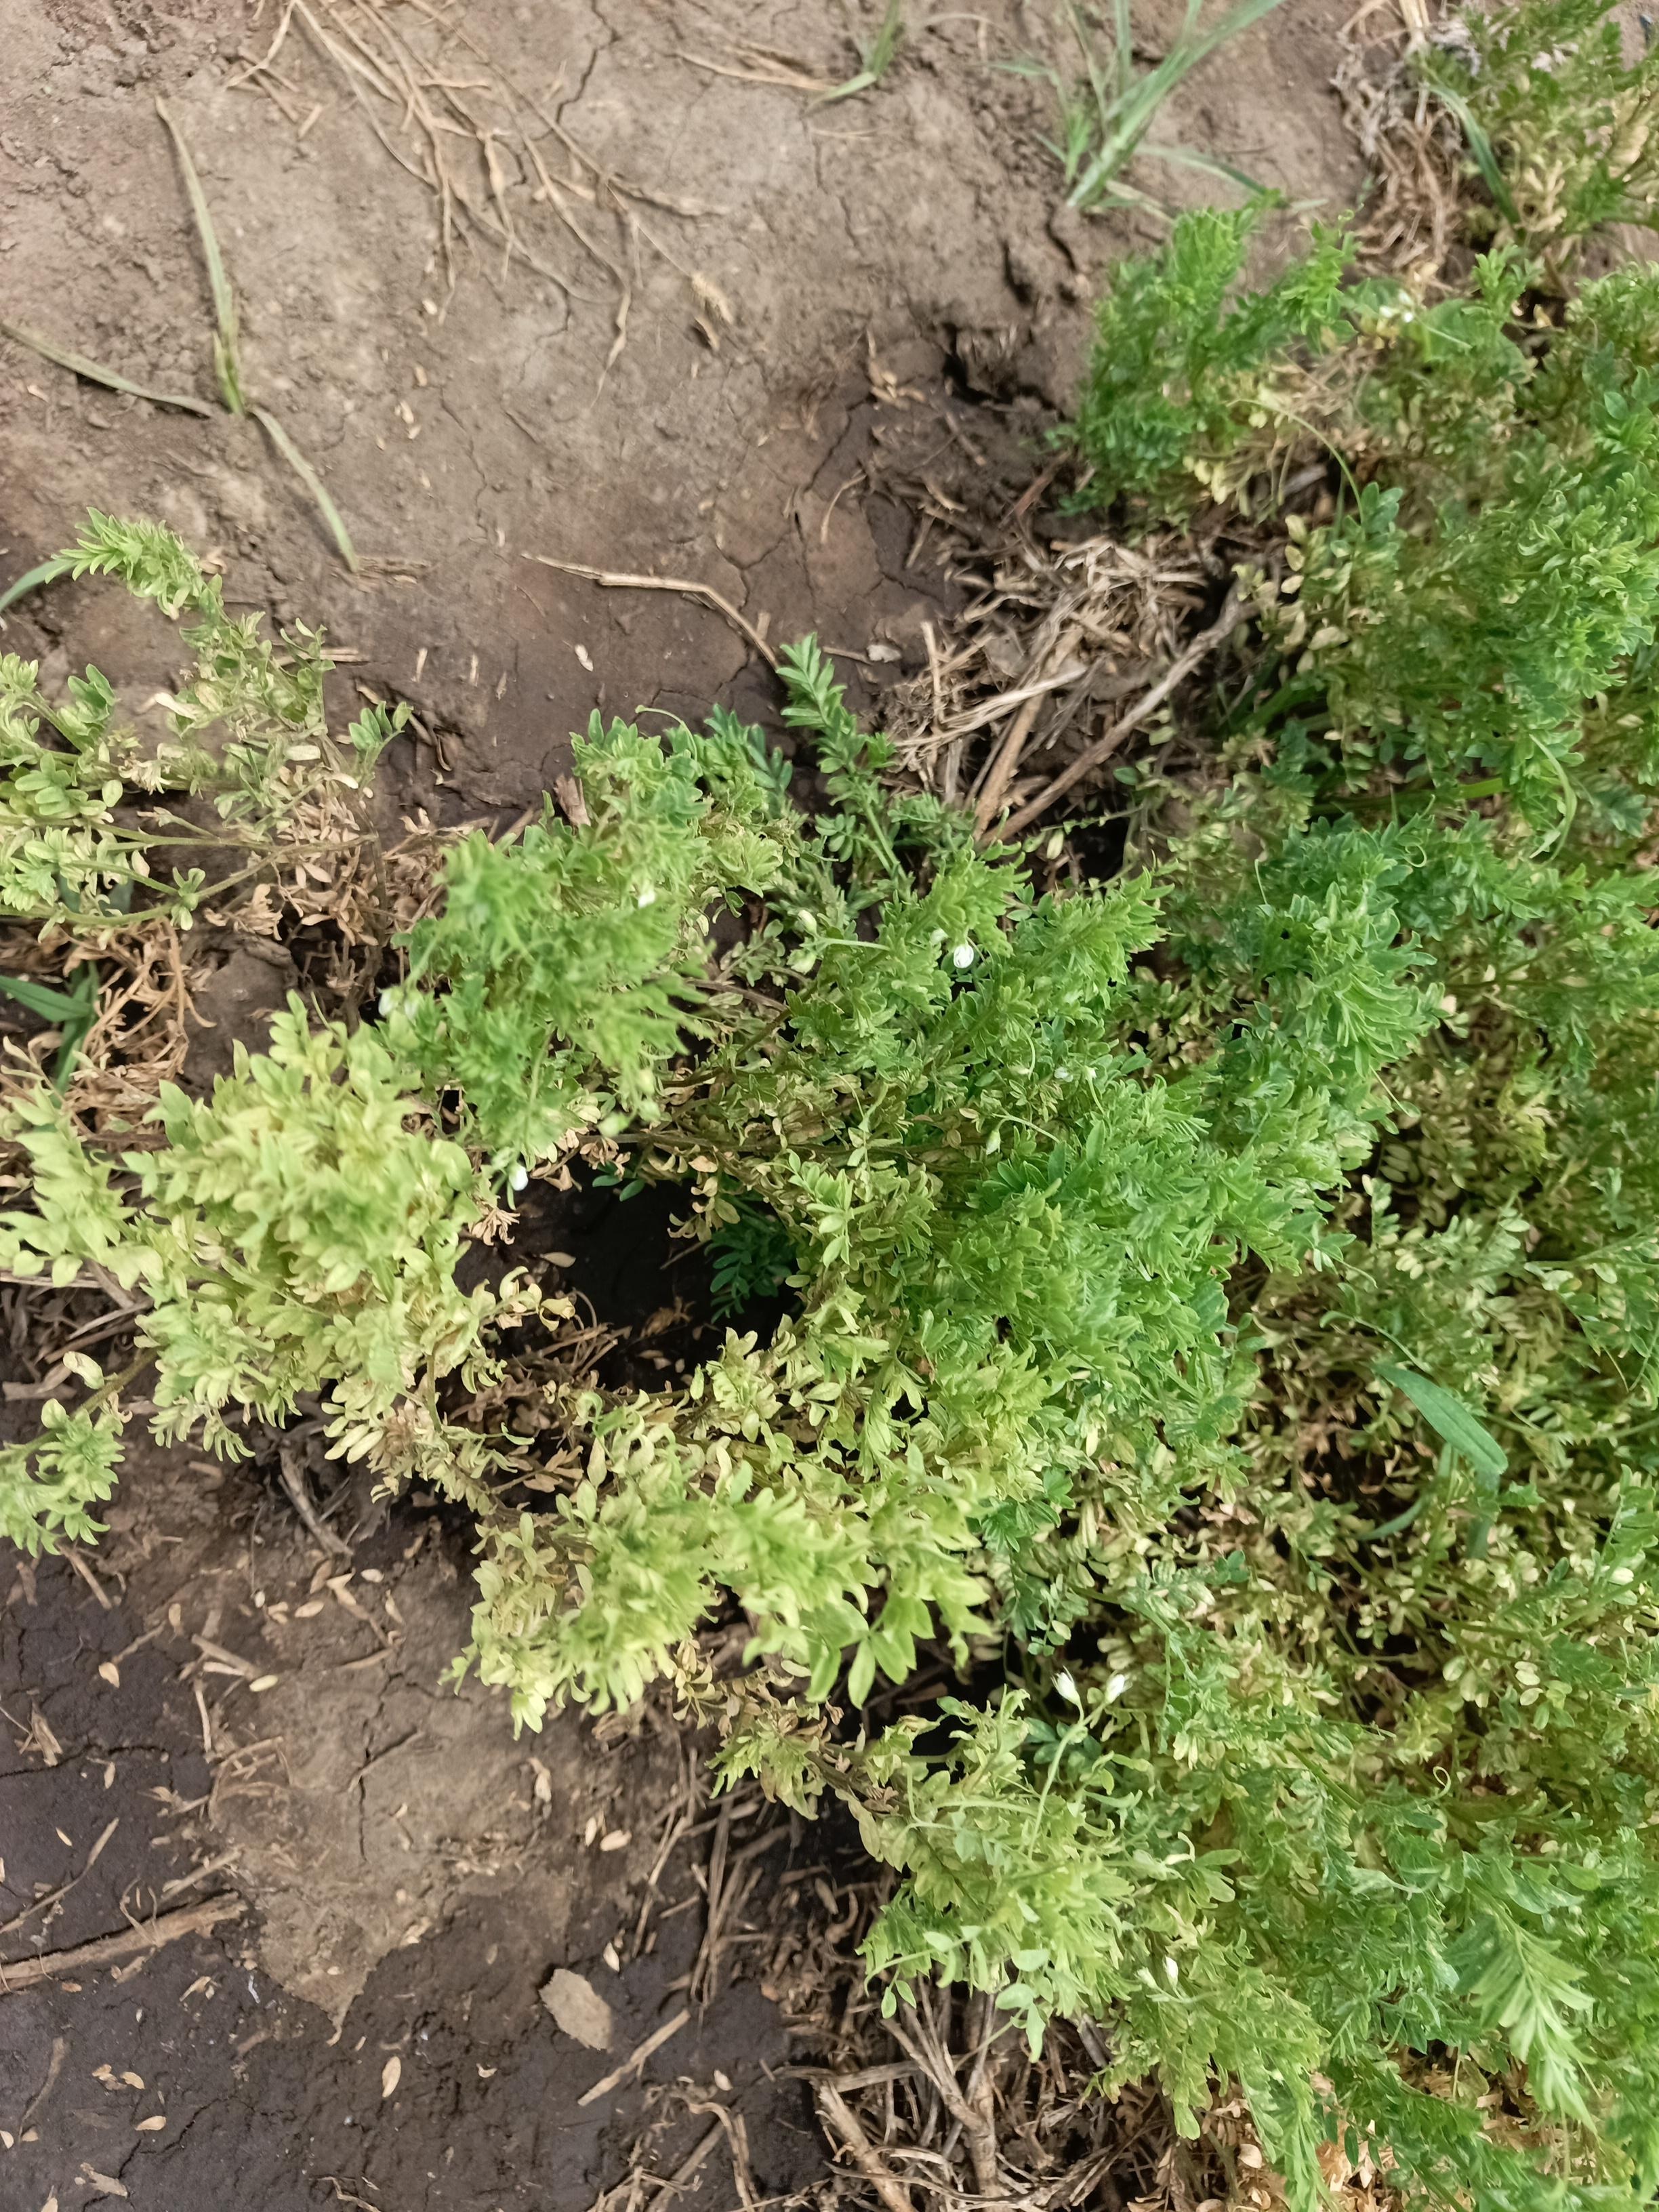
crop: lentil
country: Tanzania
